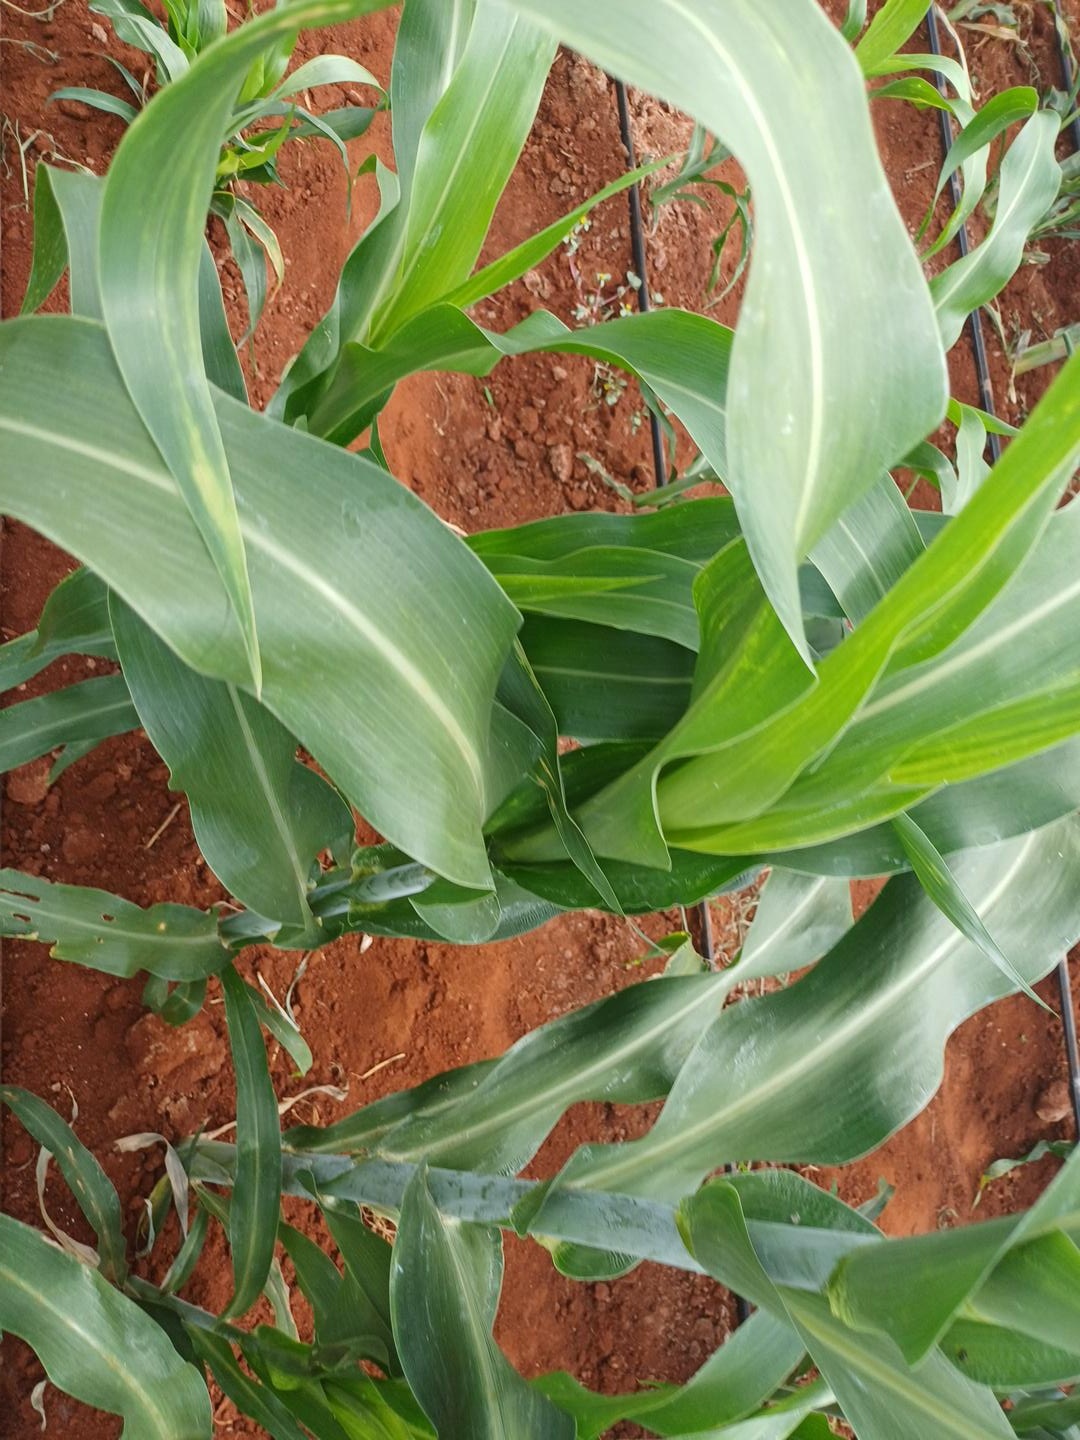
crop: sorghum
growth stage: vegetative
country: Kenya
